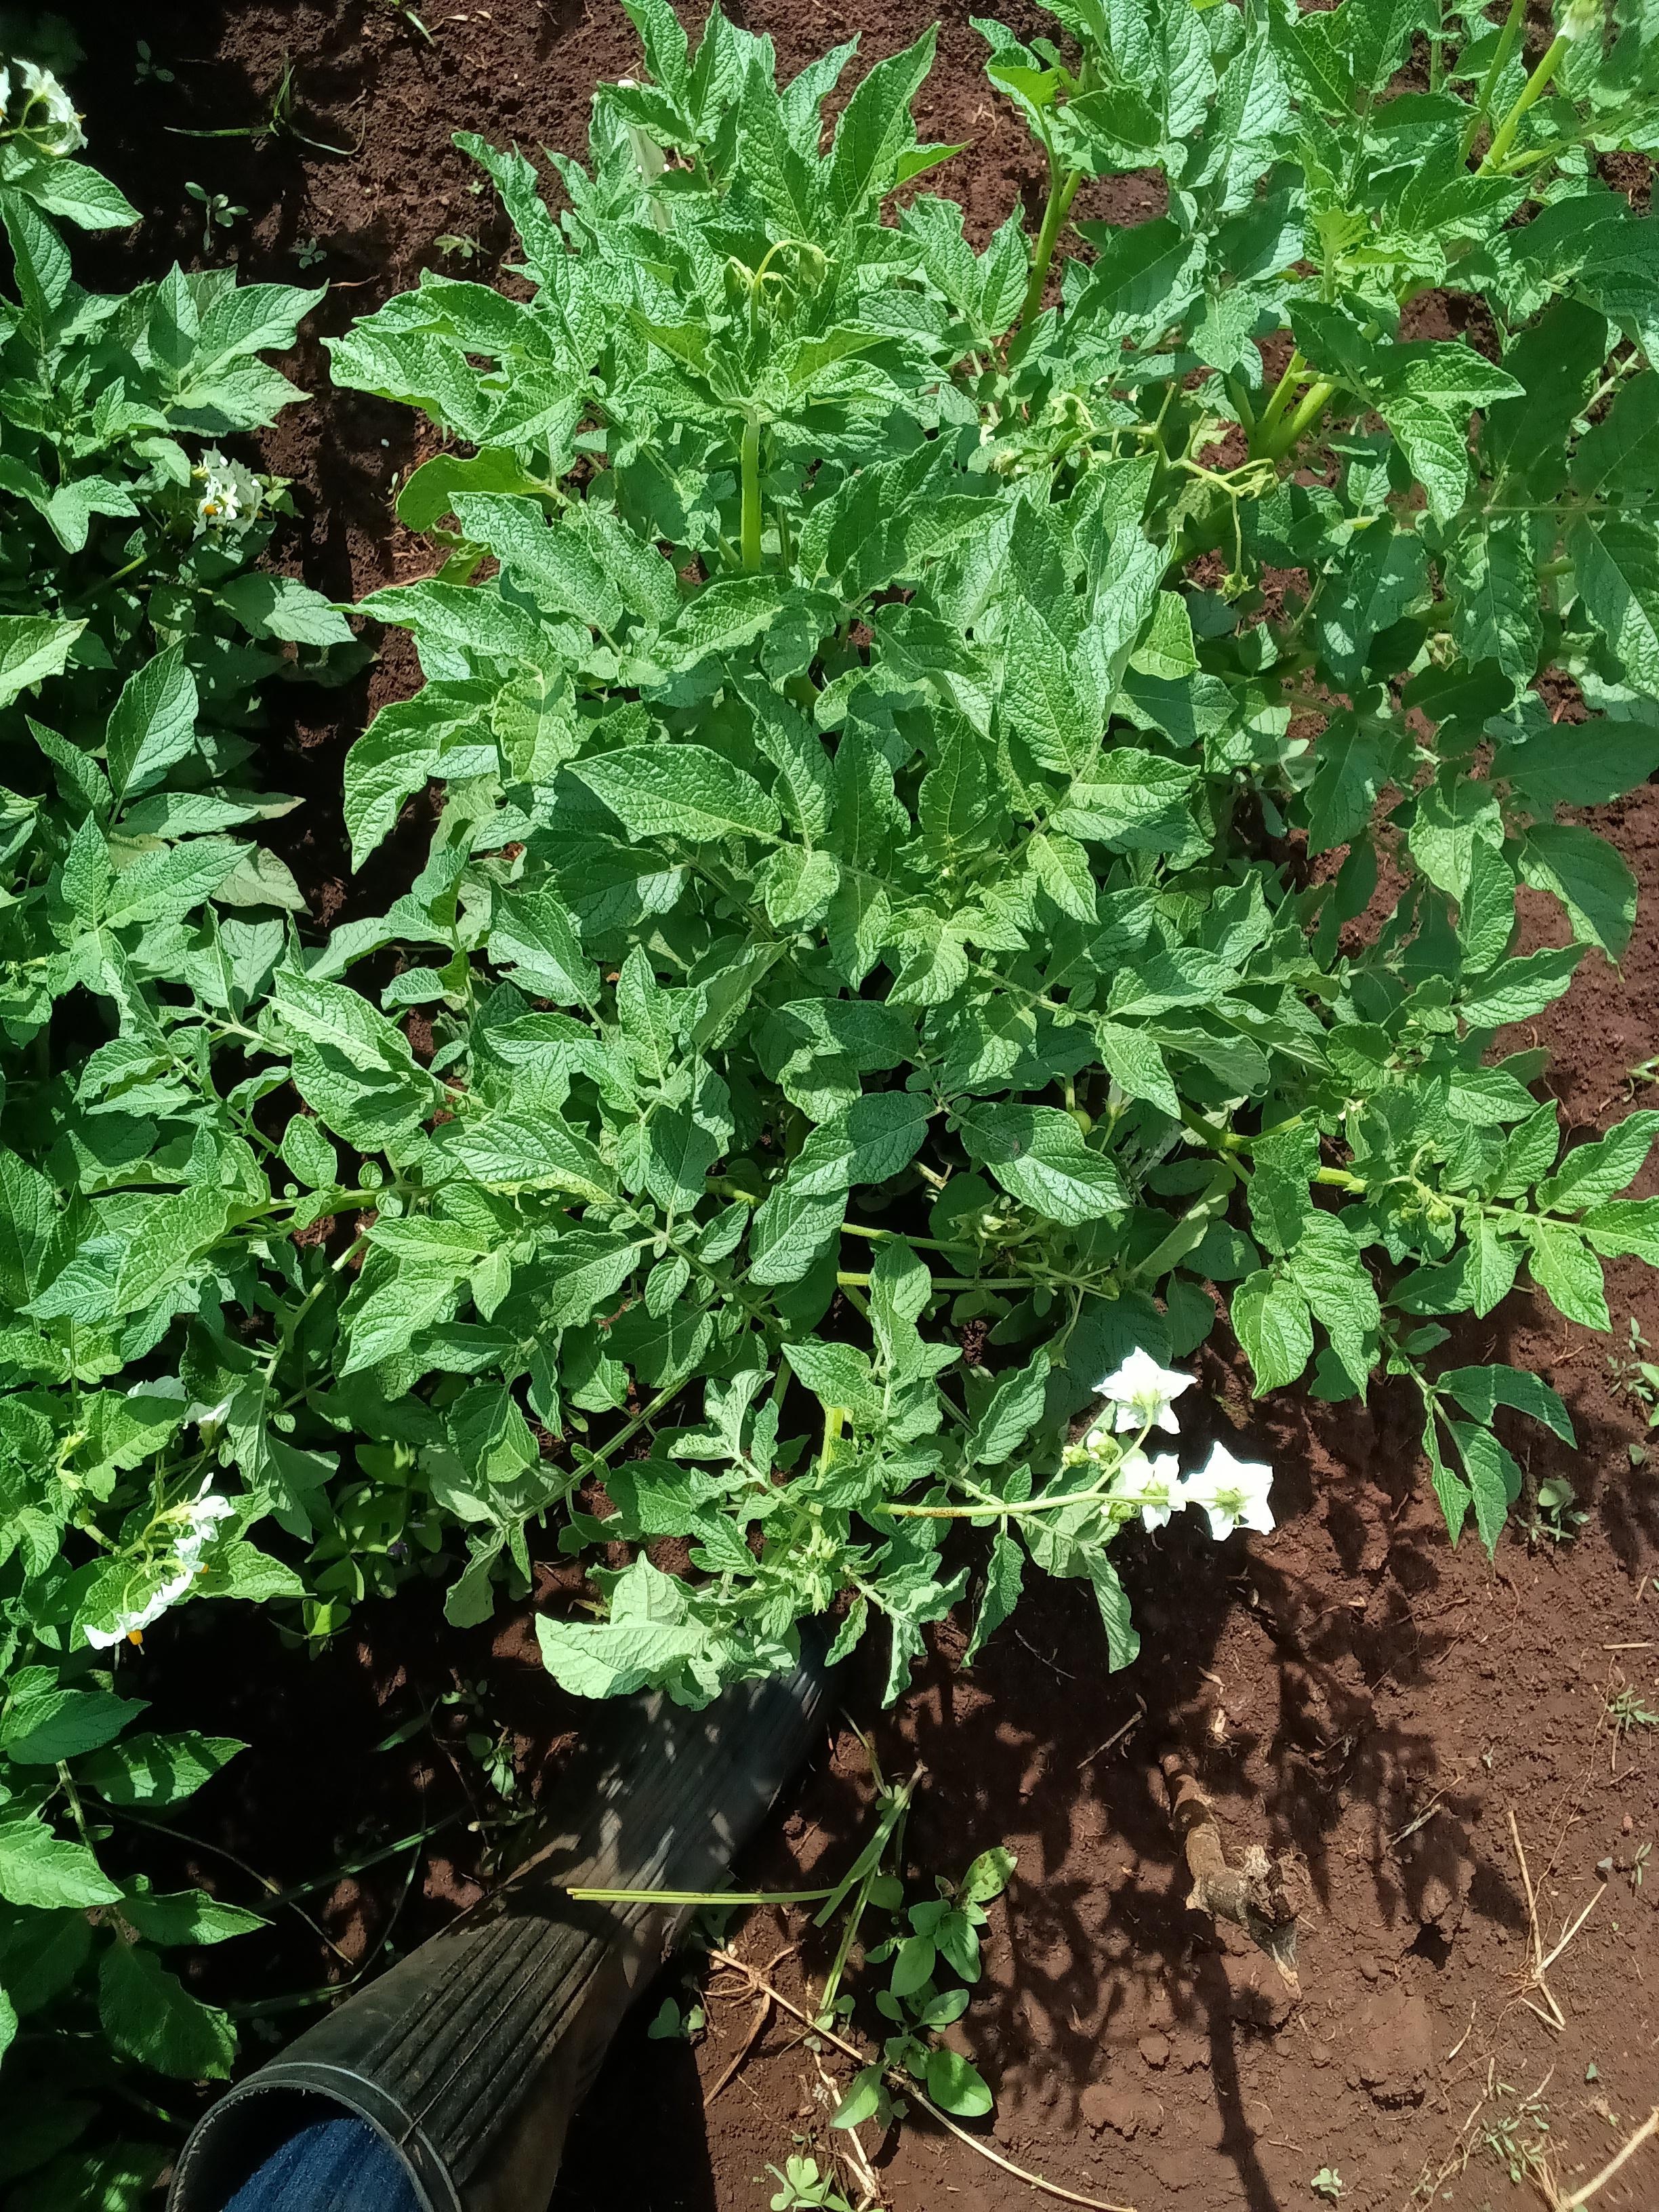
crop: potato
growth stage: flowering
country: Kenya
